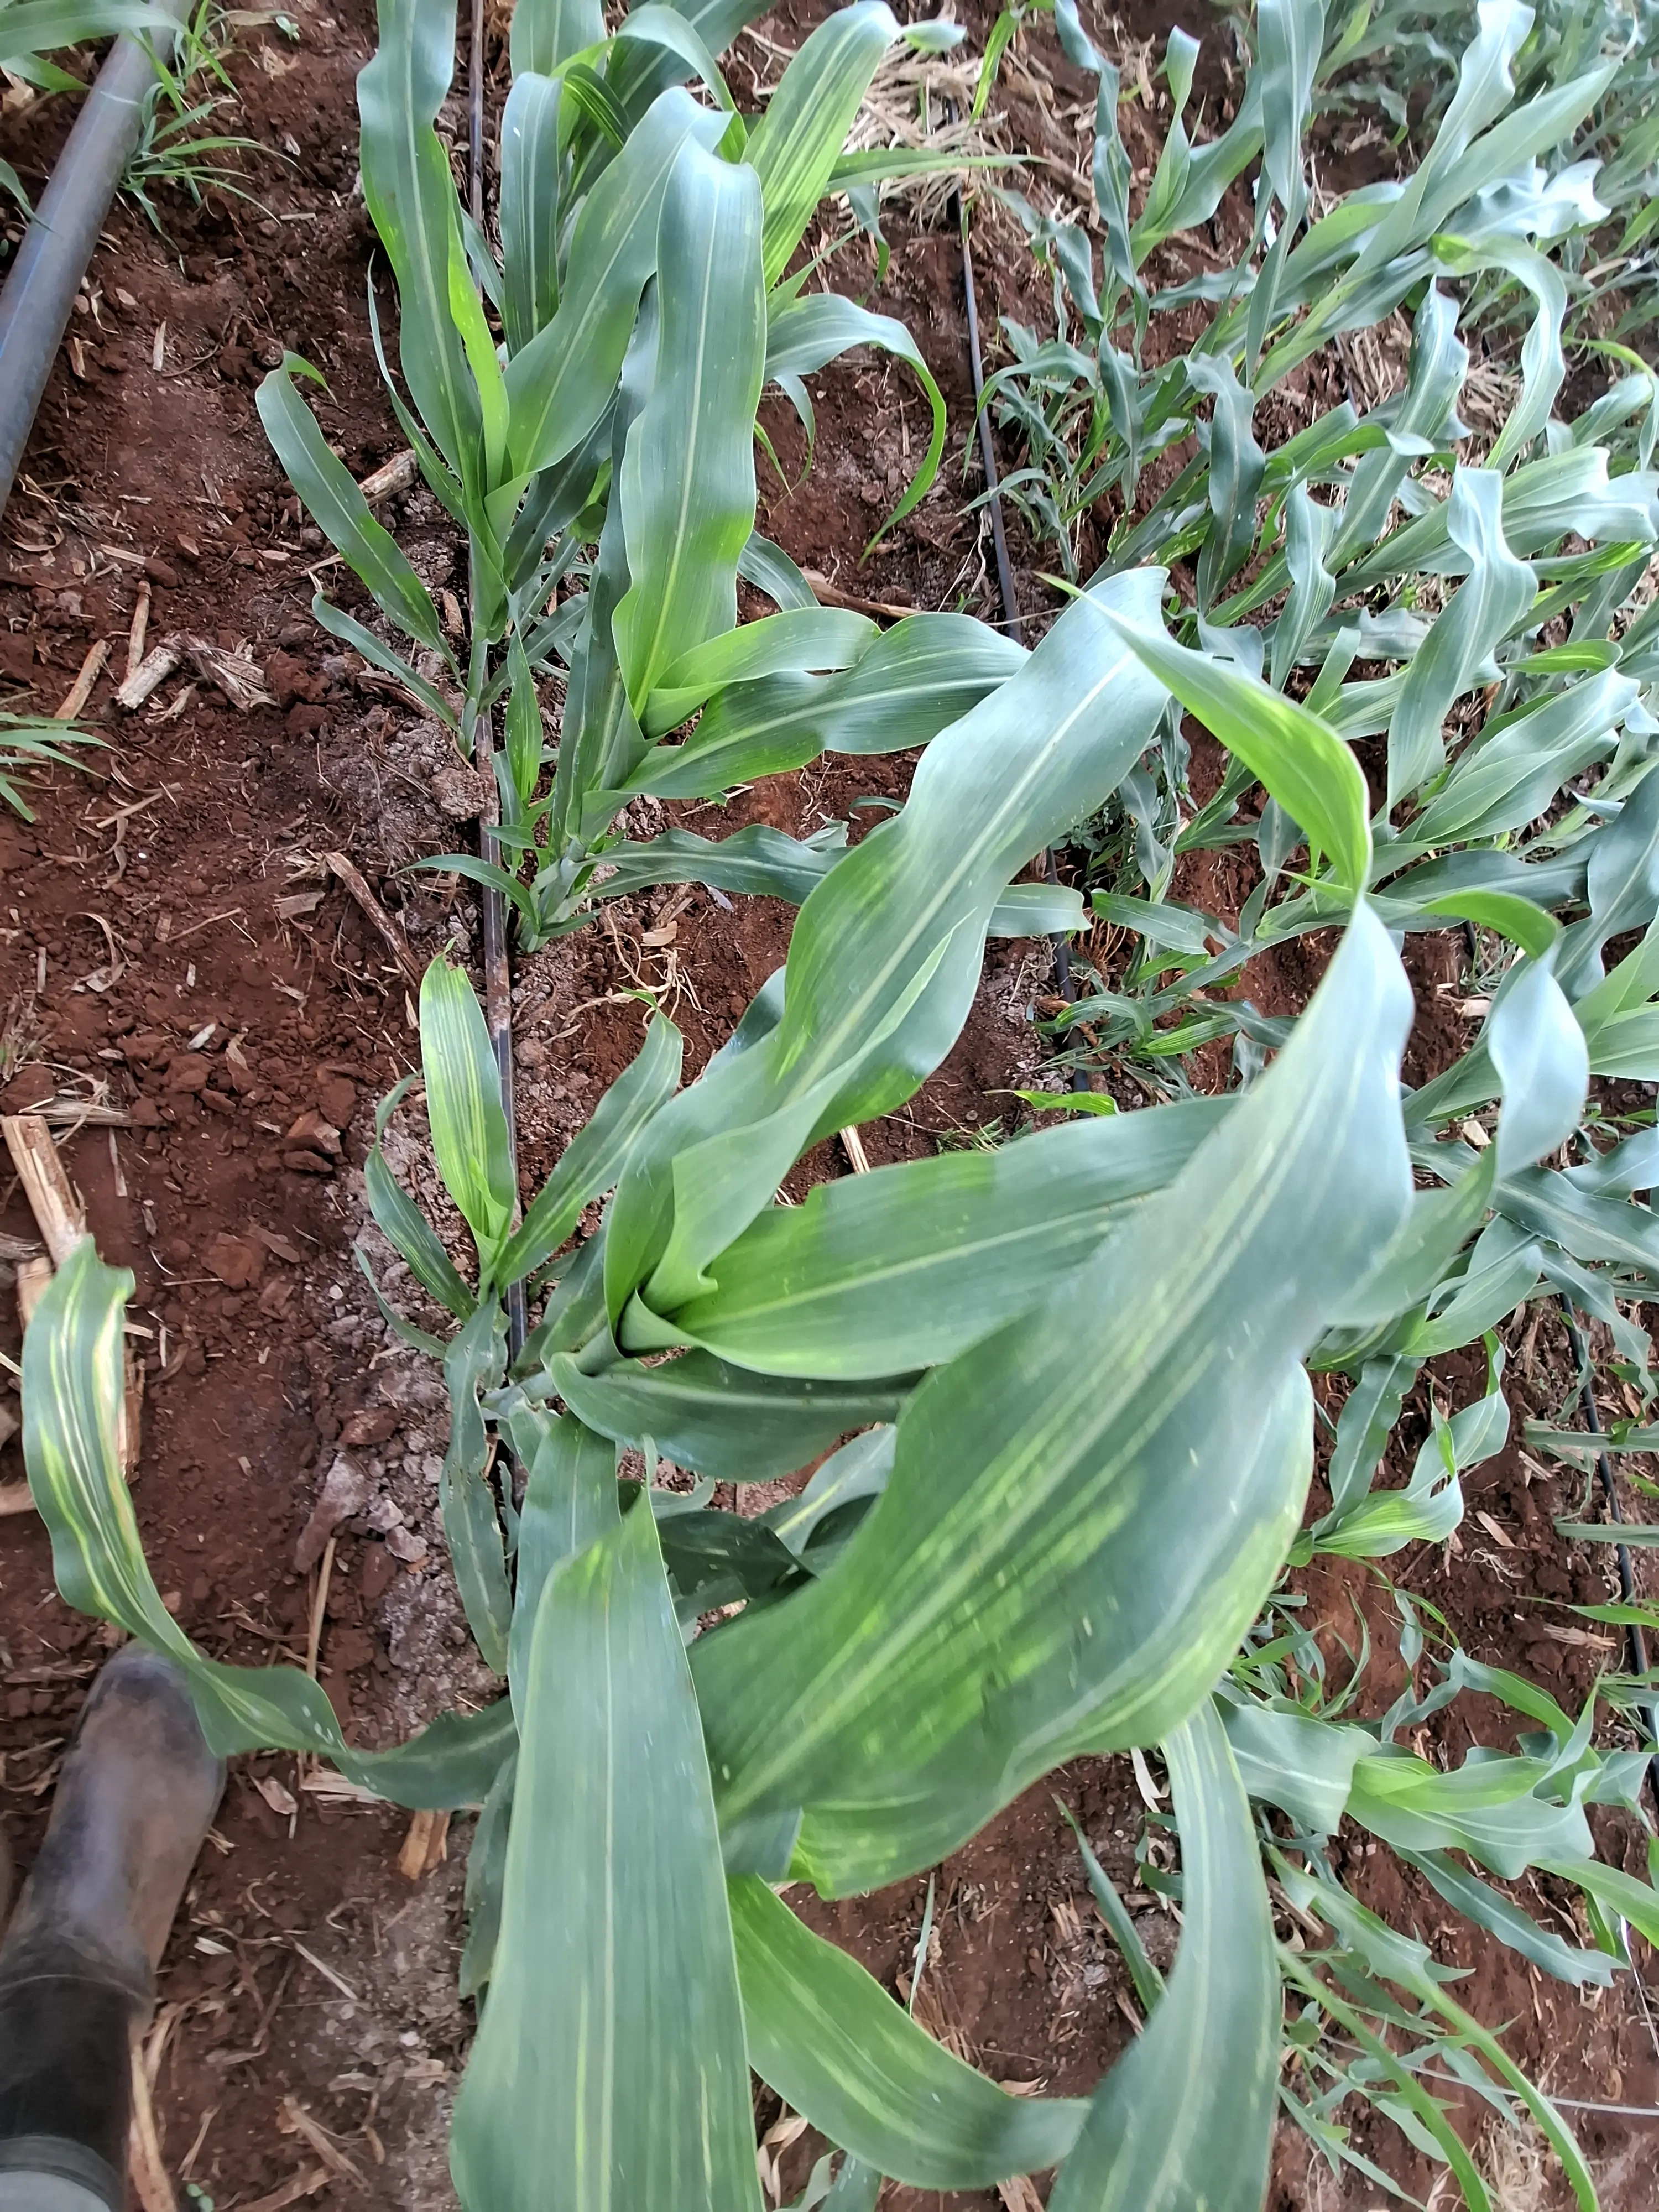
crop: sorghum
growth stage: vegetative
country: Kenya
